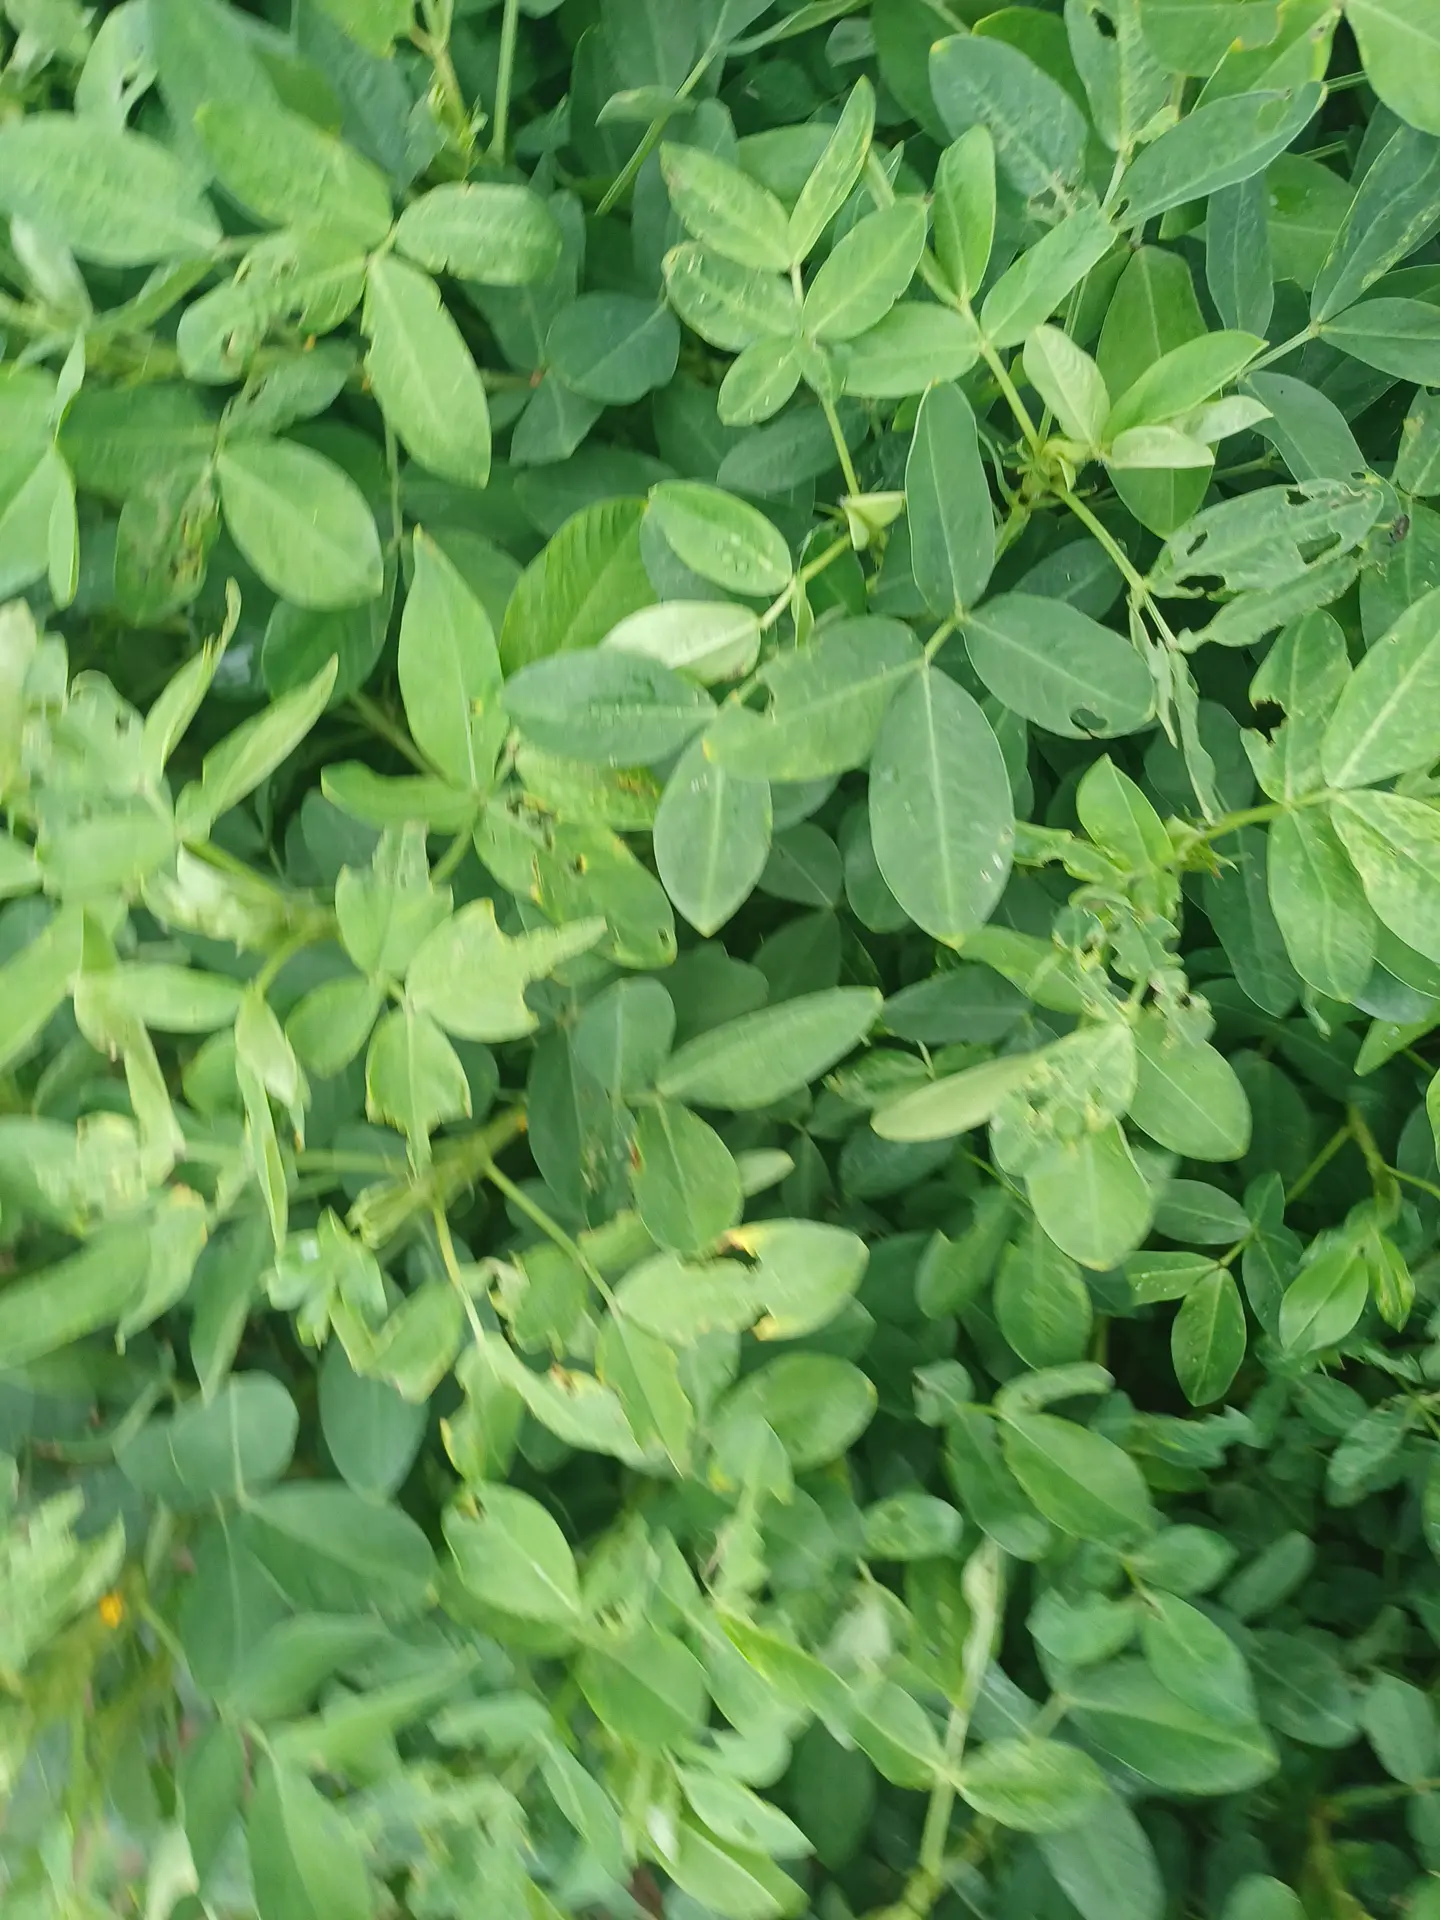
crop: groundnut
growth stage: pegging
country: Kenya
